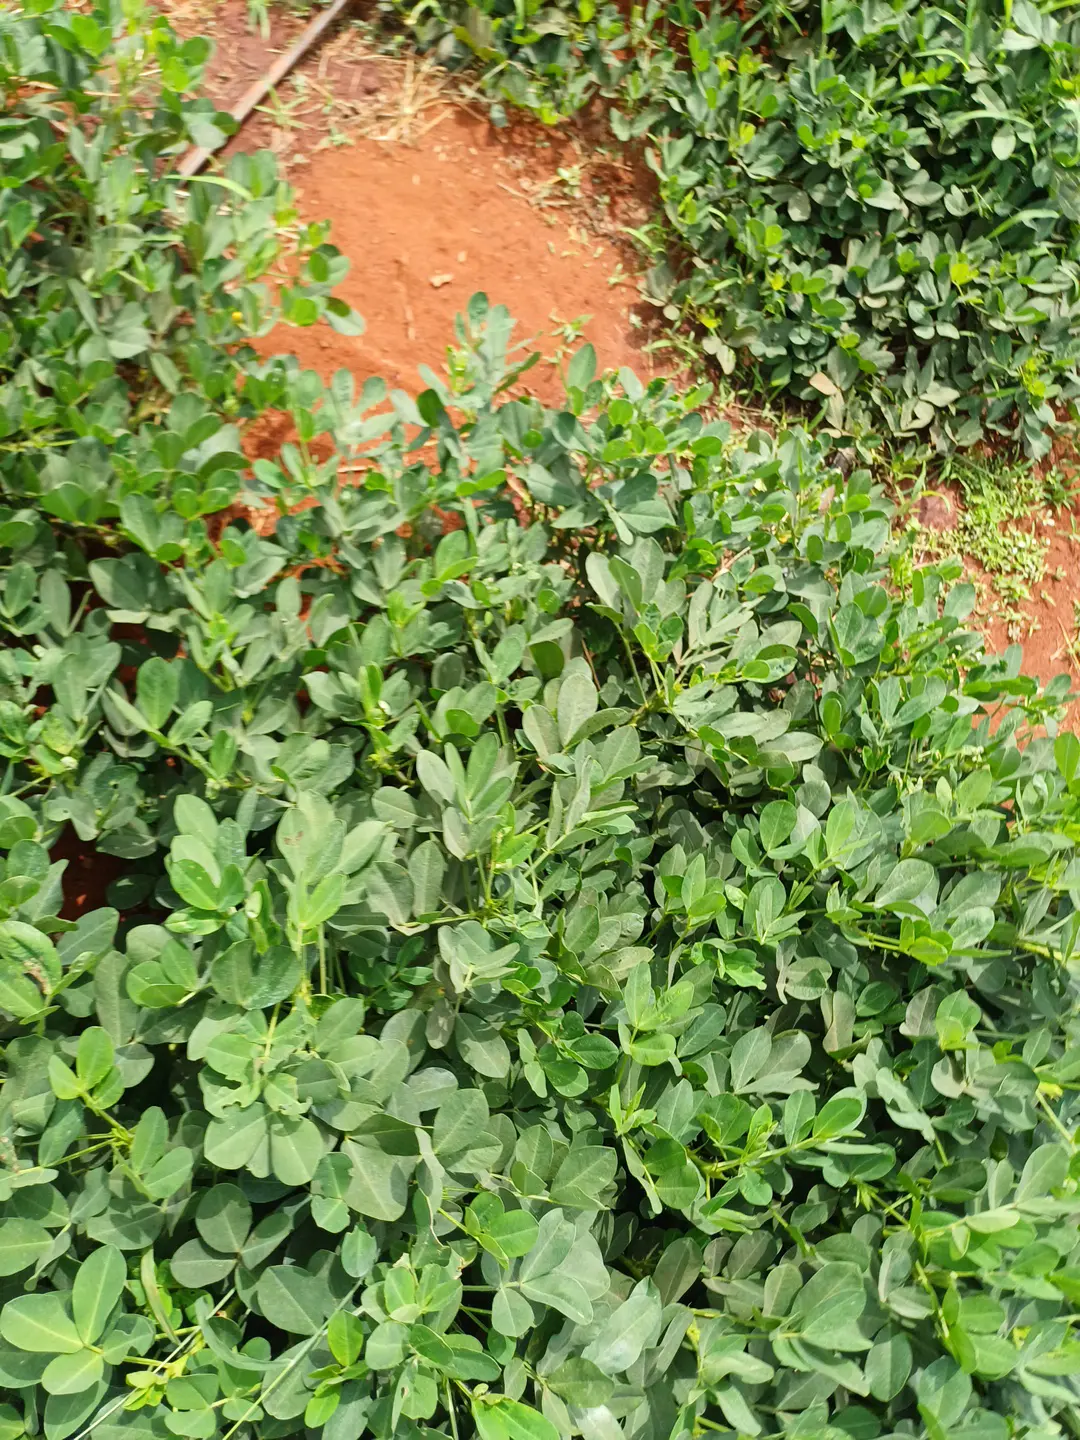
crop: groundnut
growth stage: pegging
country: Kenya
